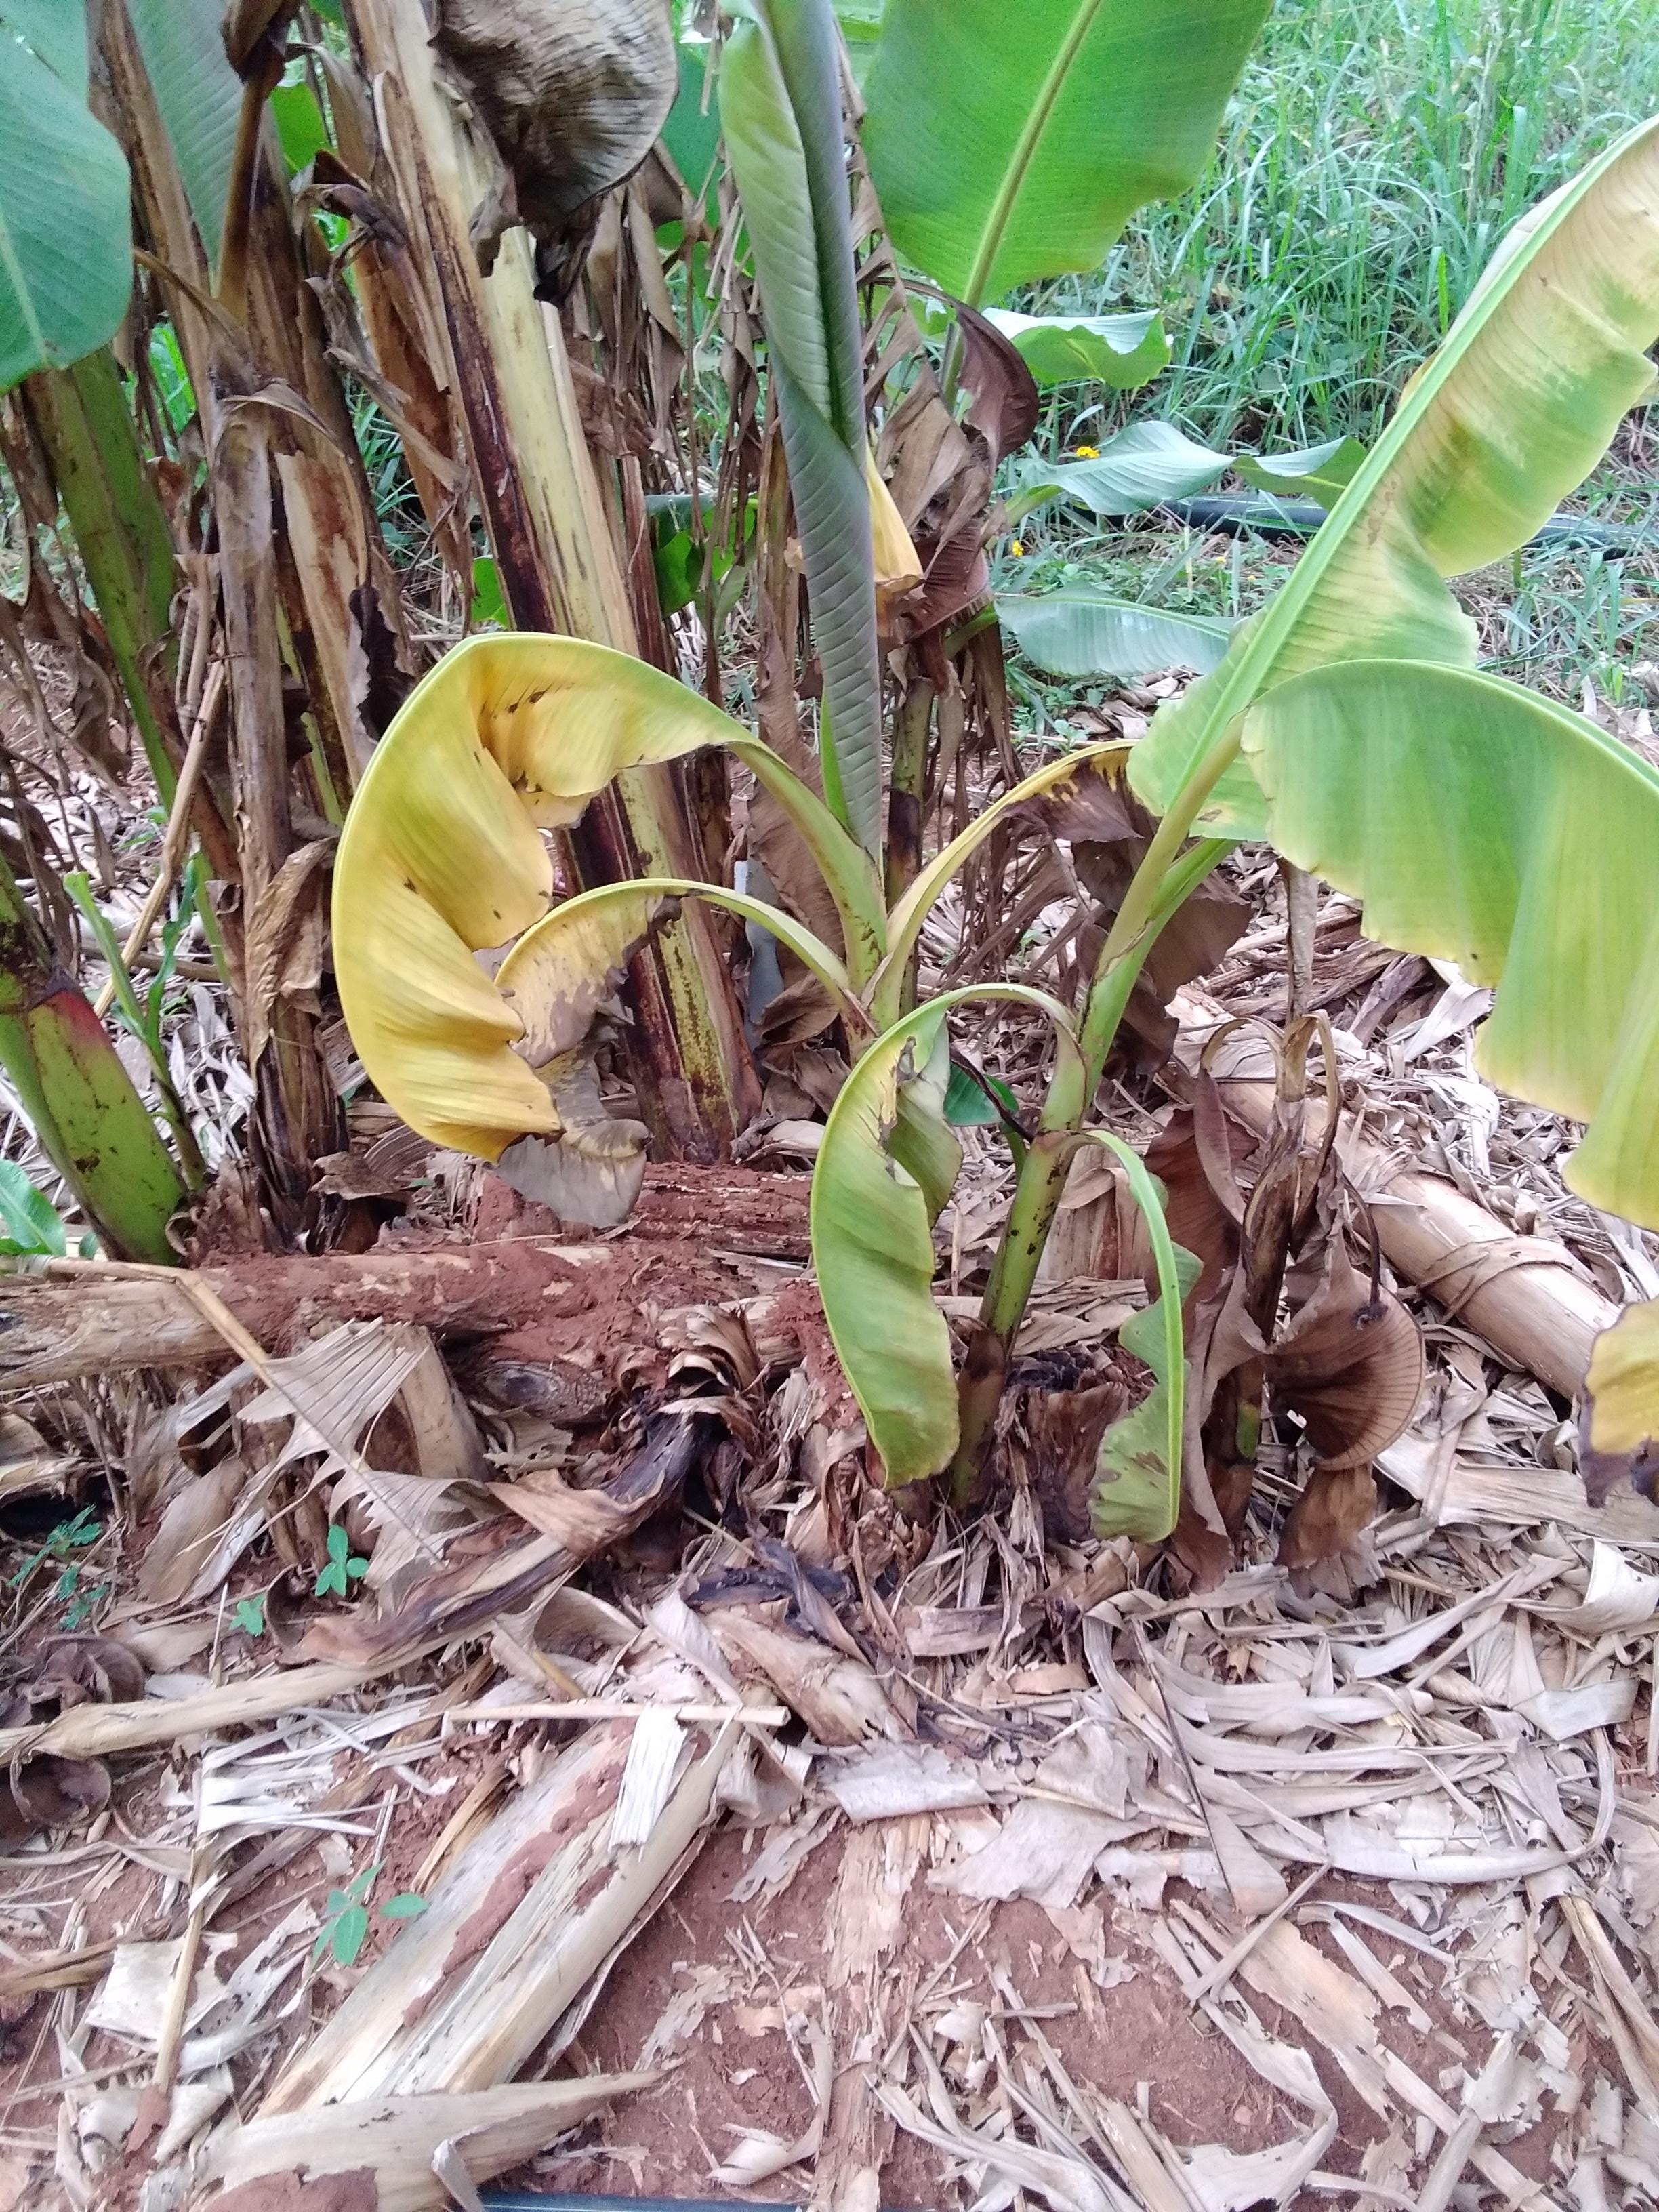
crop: banana
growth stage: vegetative
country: Uganda
